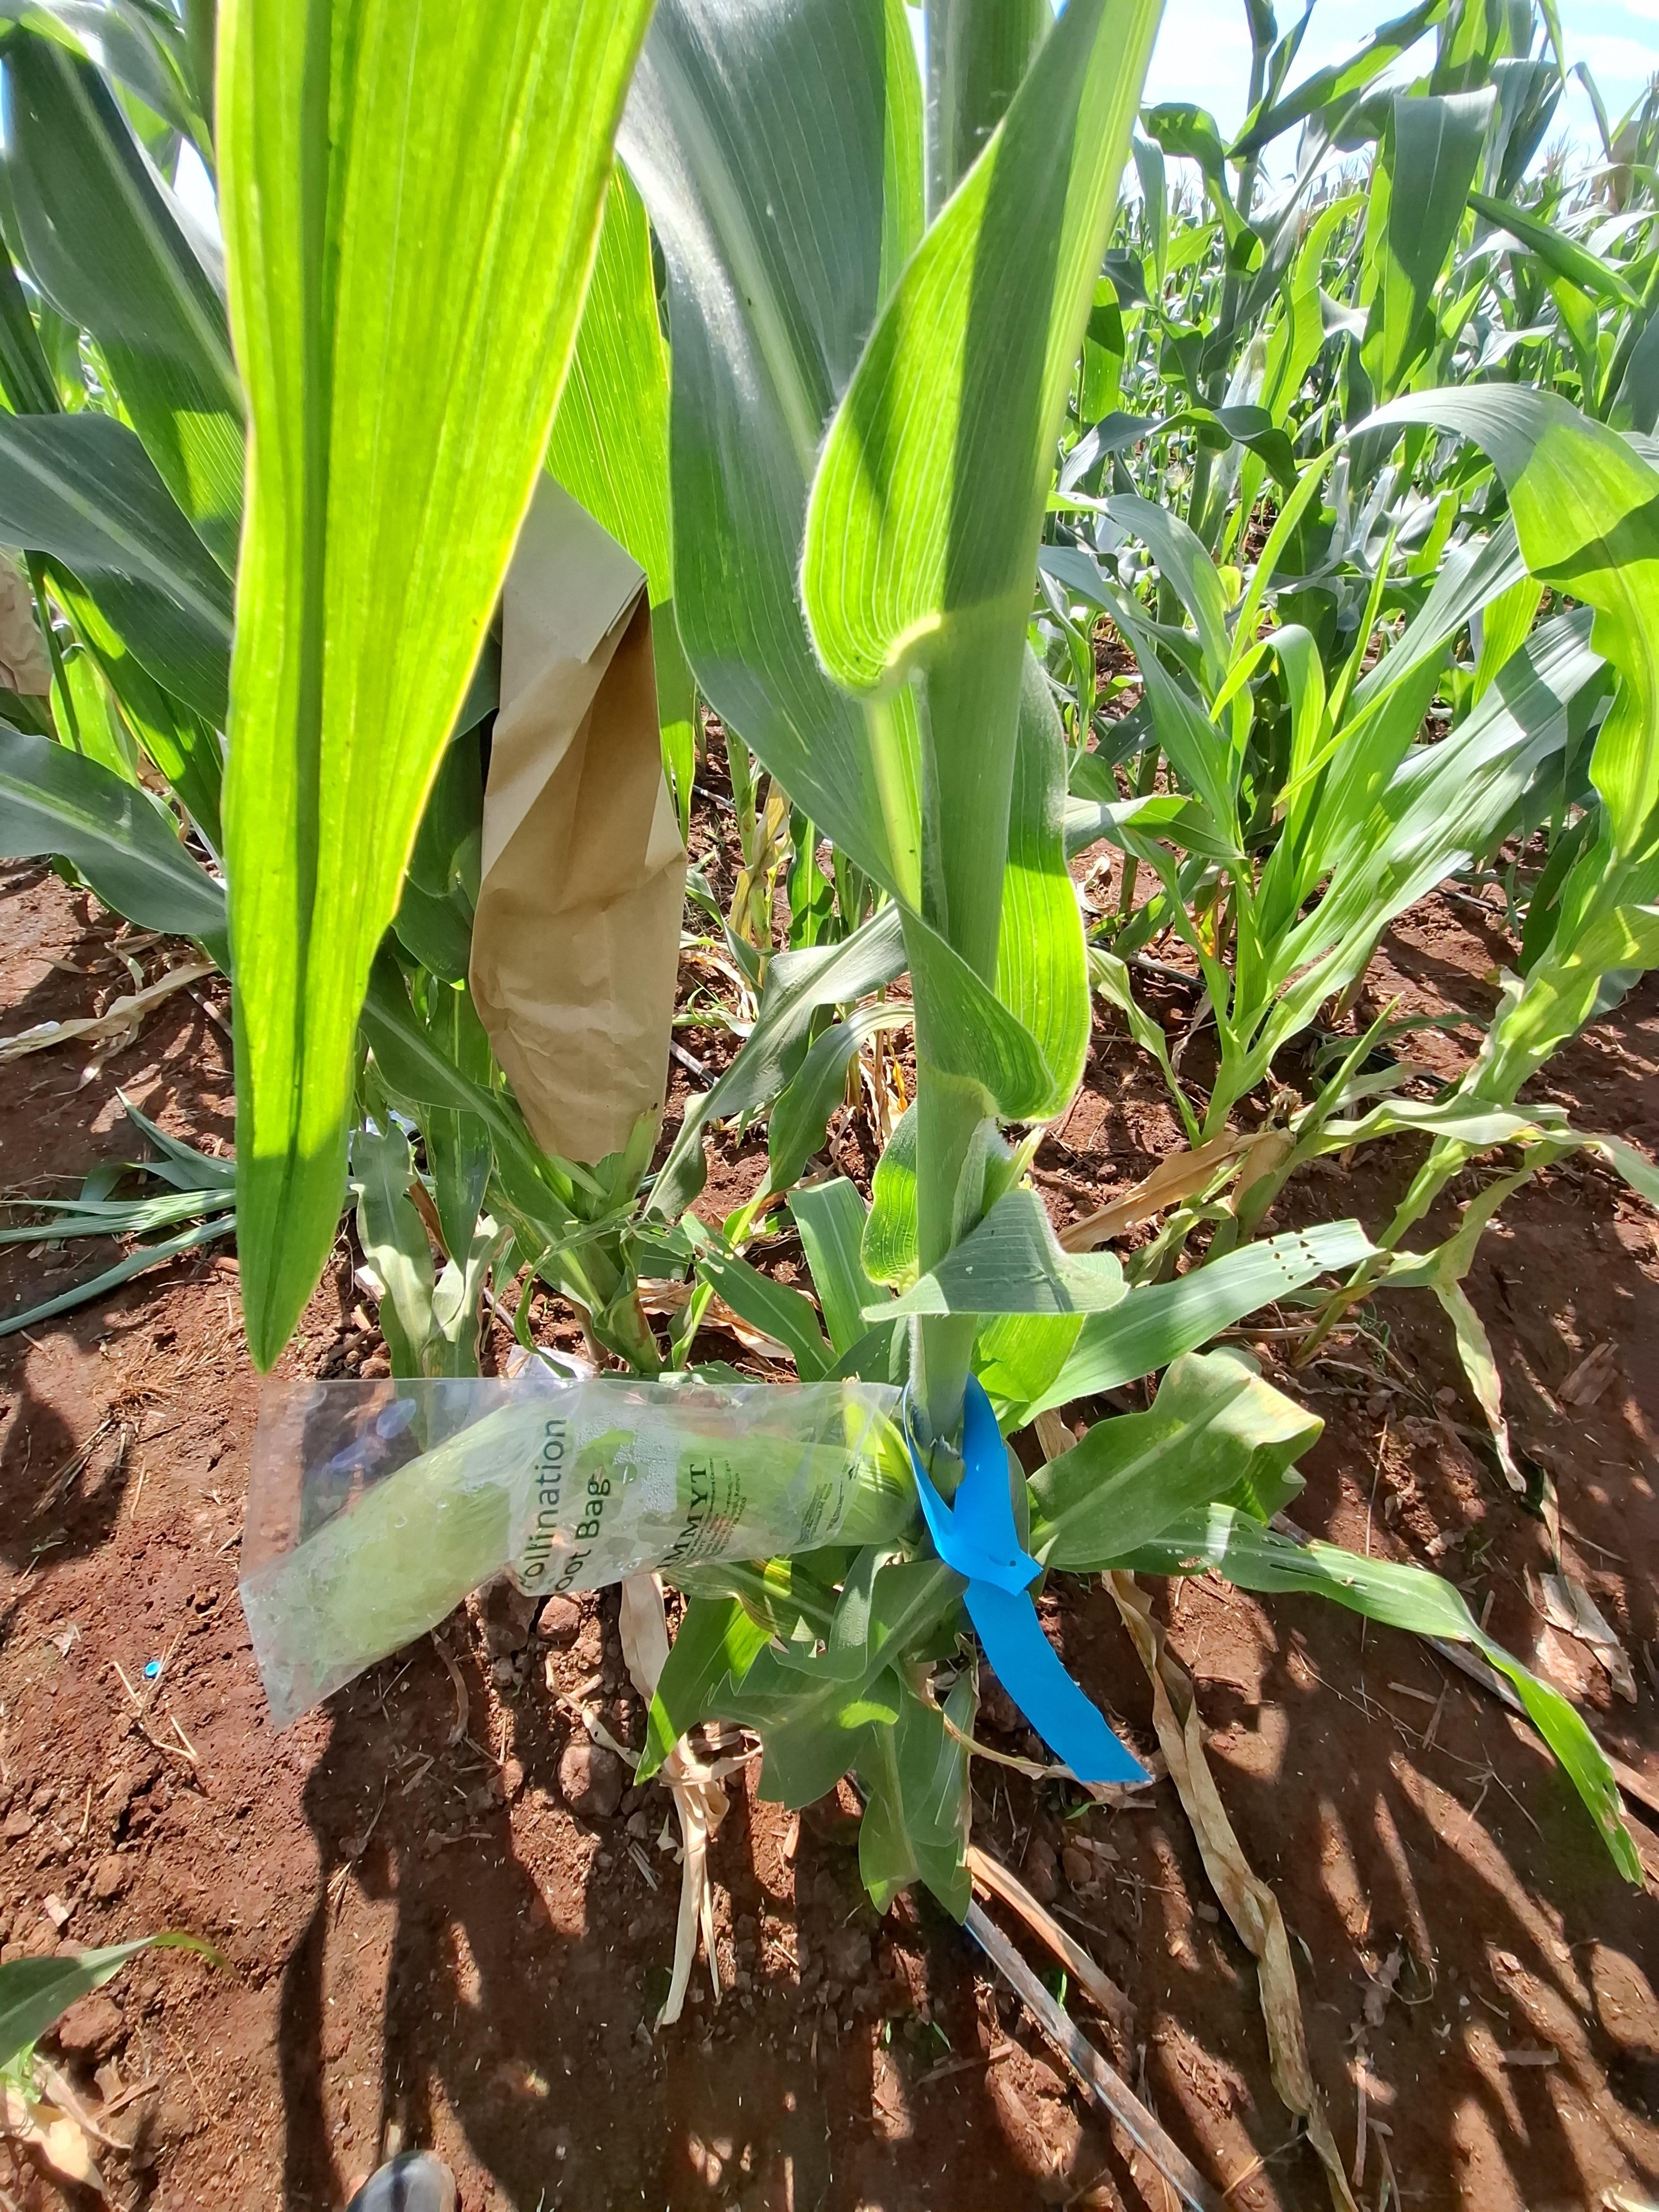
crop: maize
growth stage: flowering
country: Kenya
